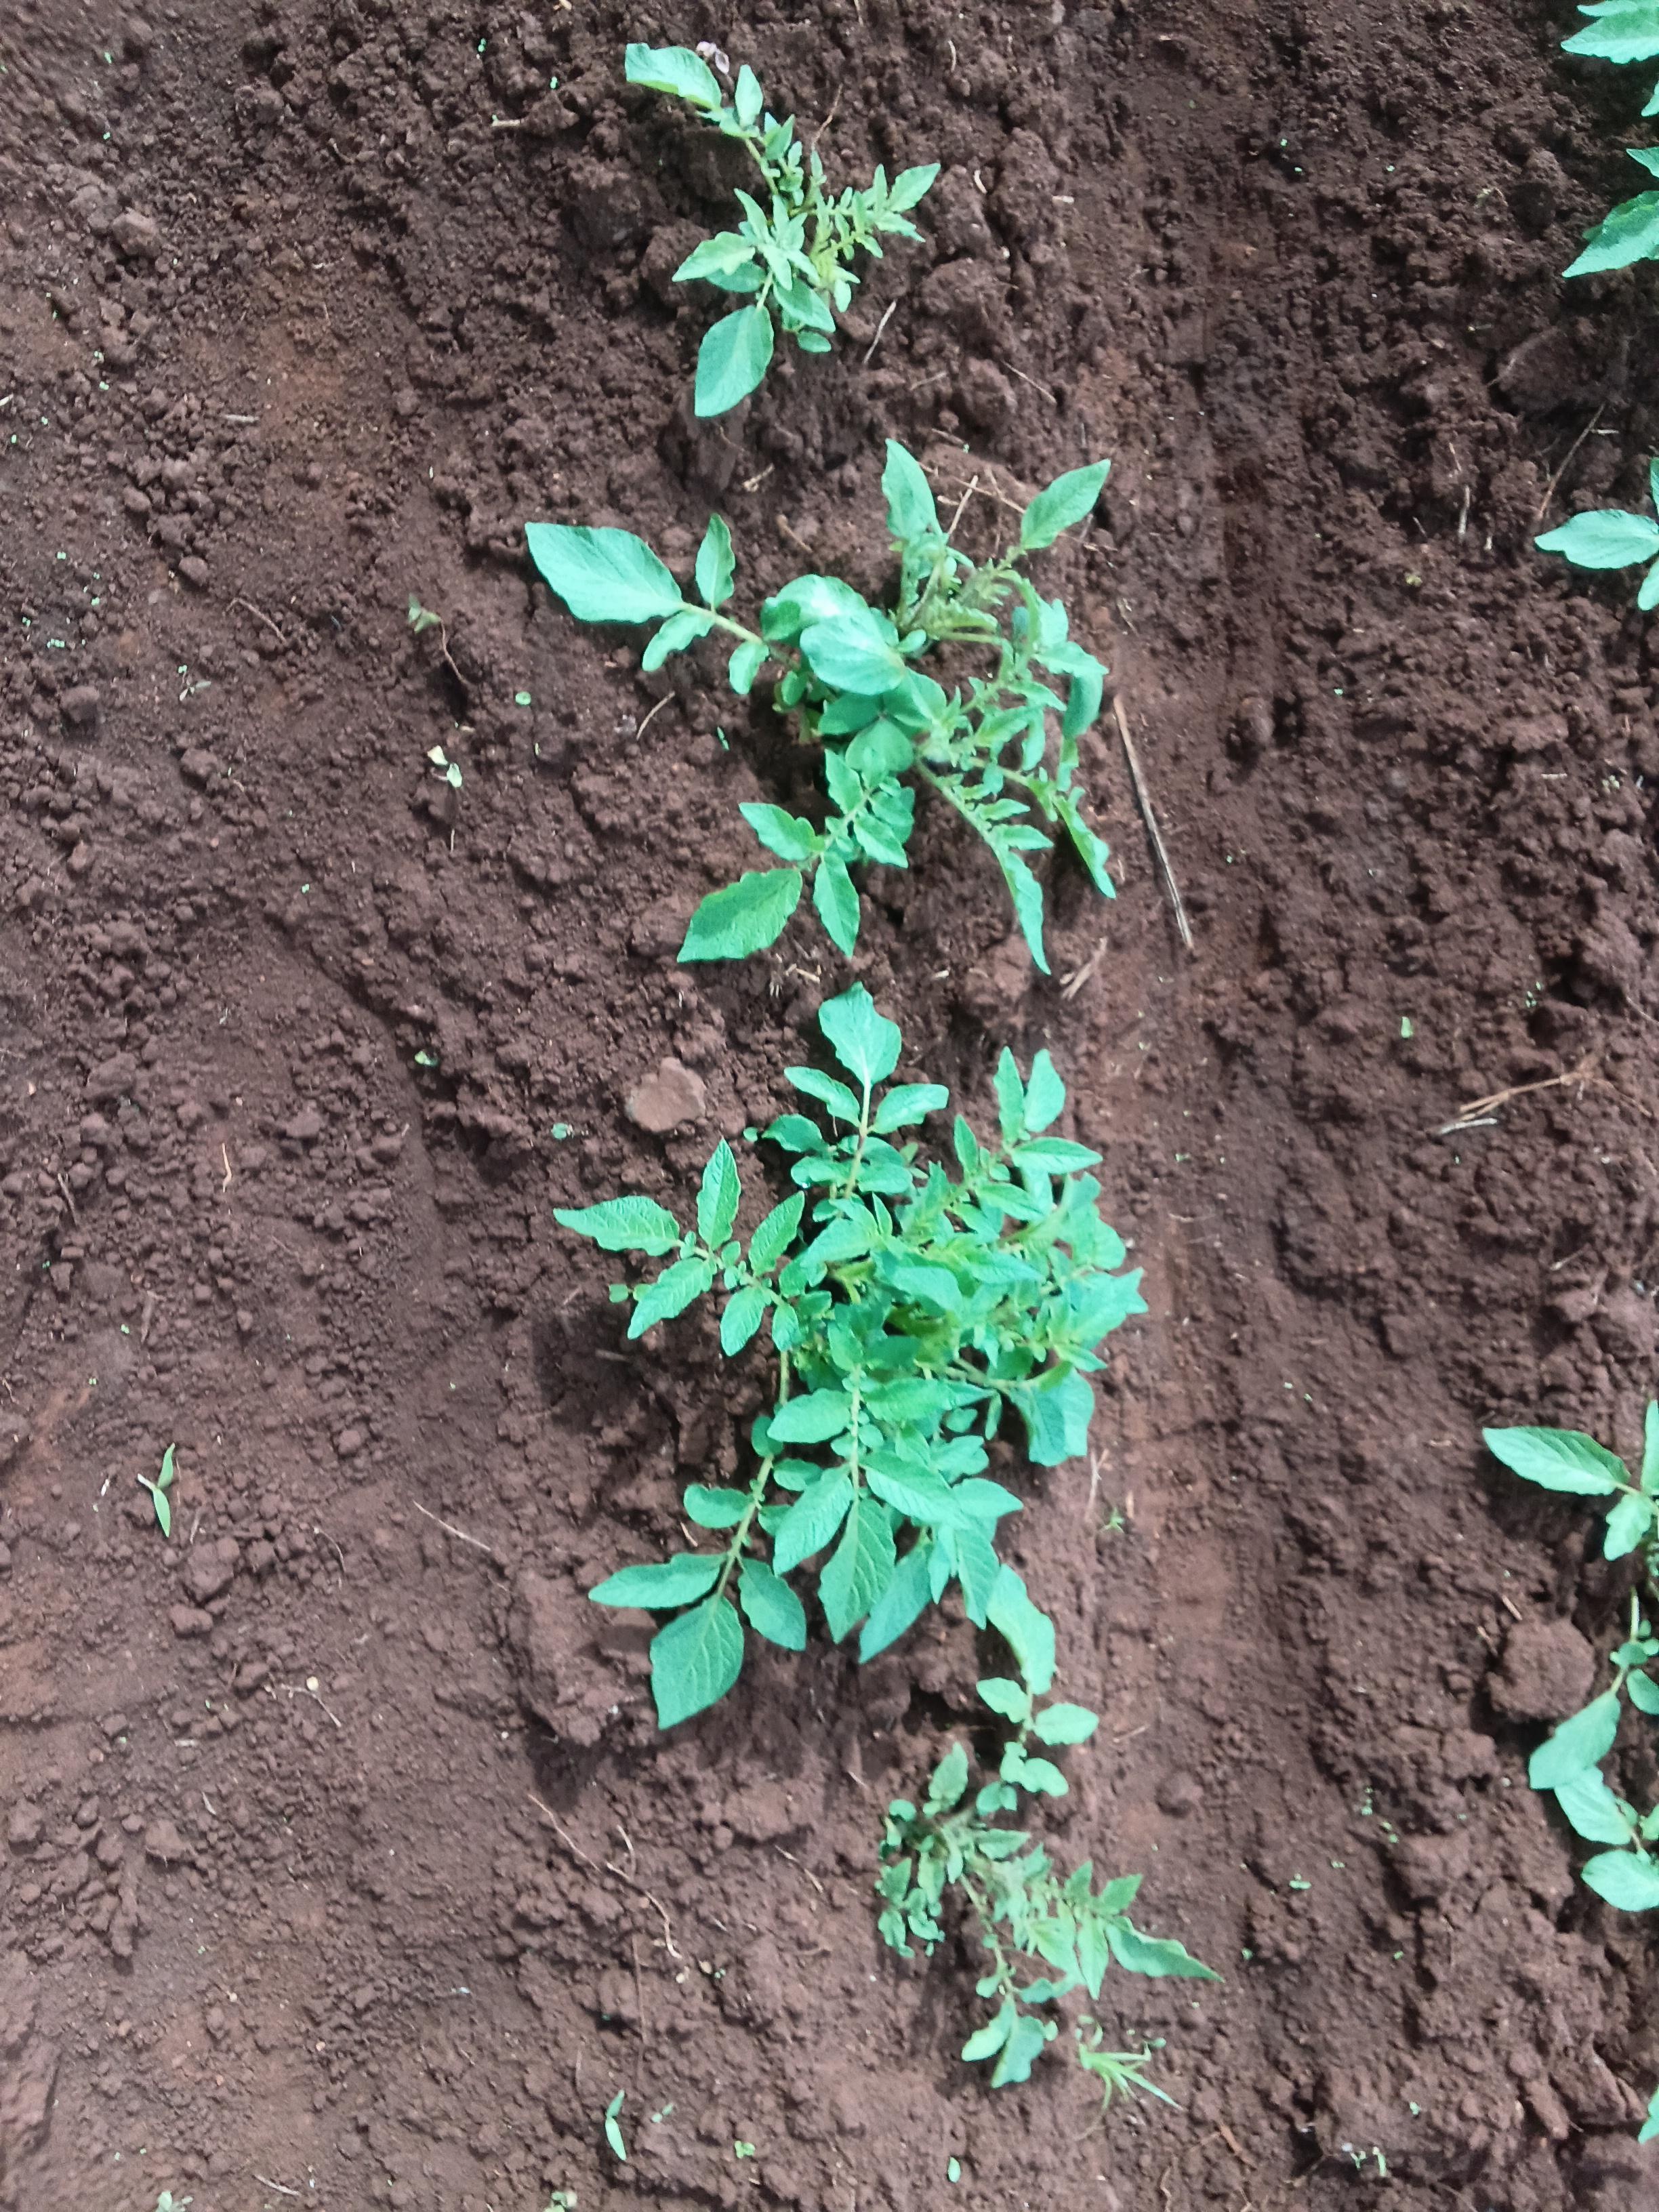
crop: potato
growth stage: vegetative
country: Kenya
